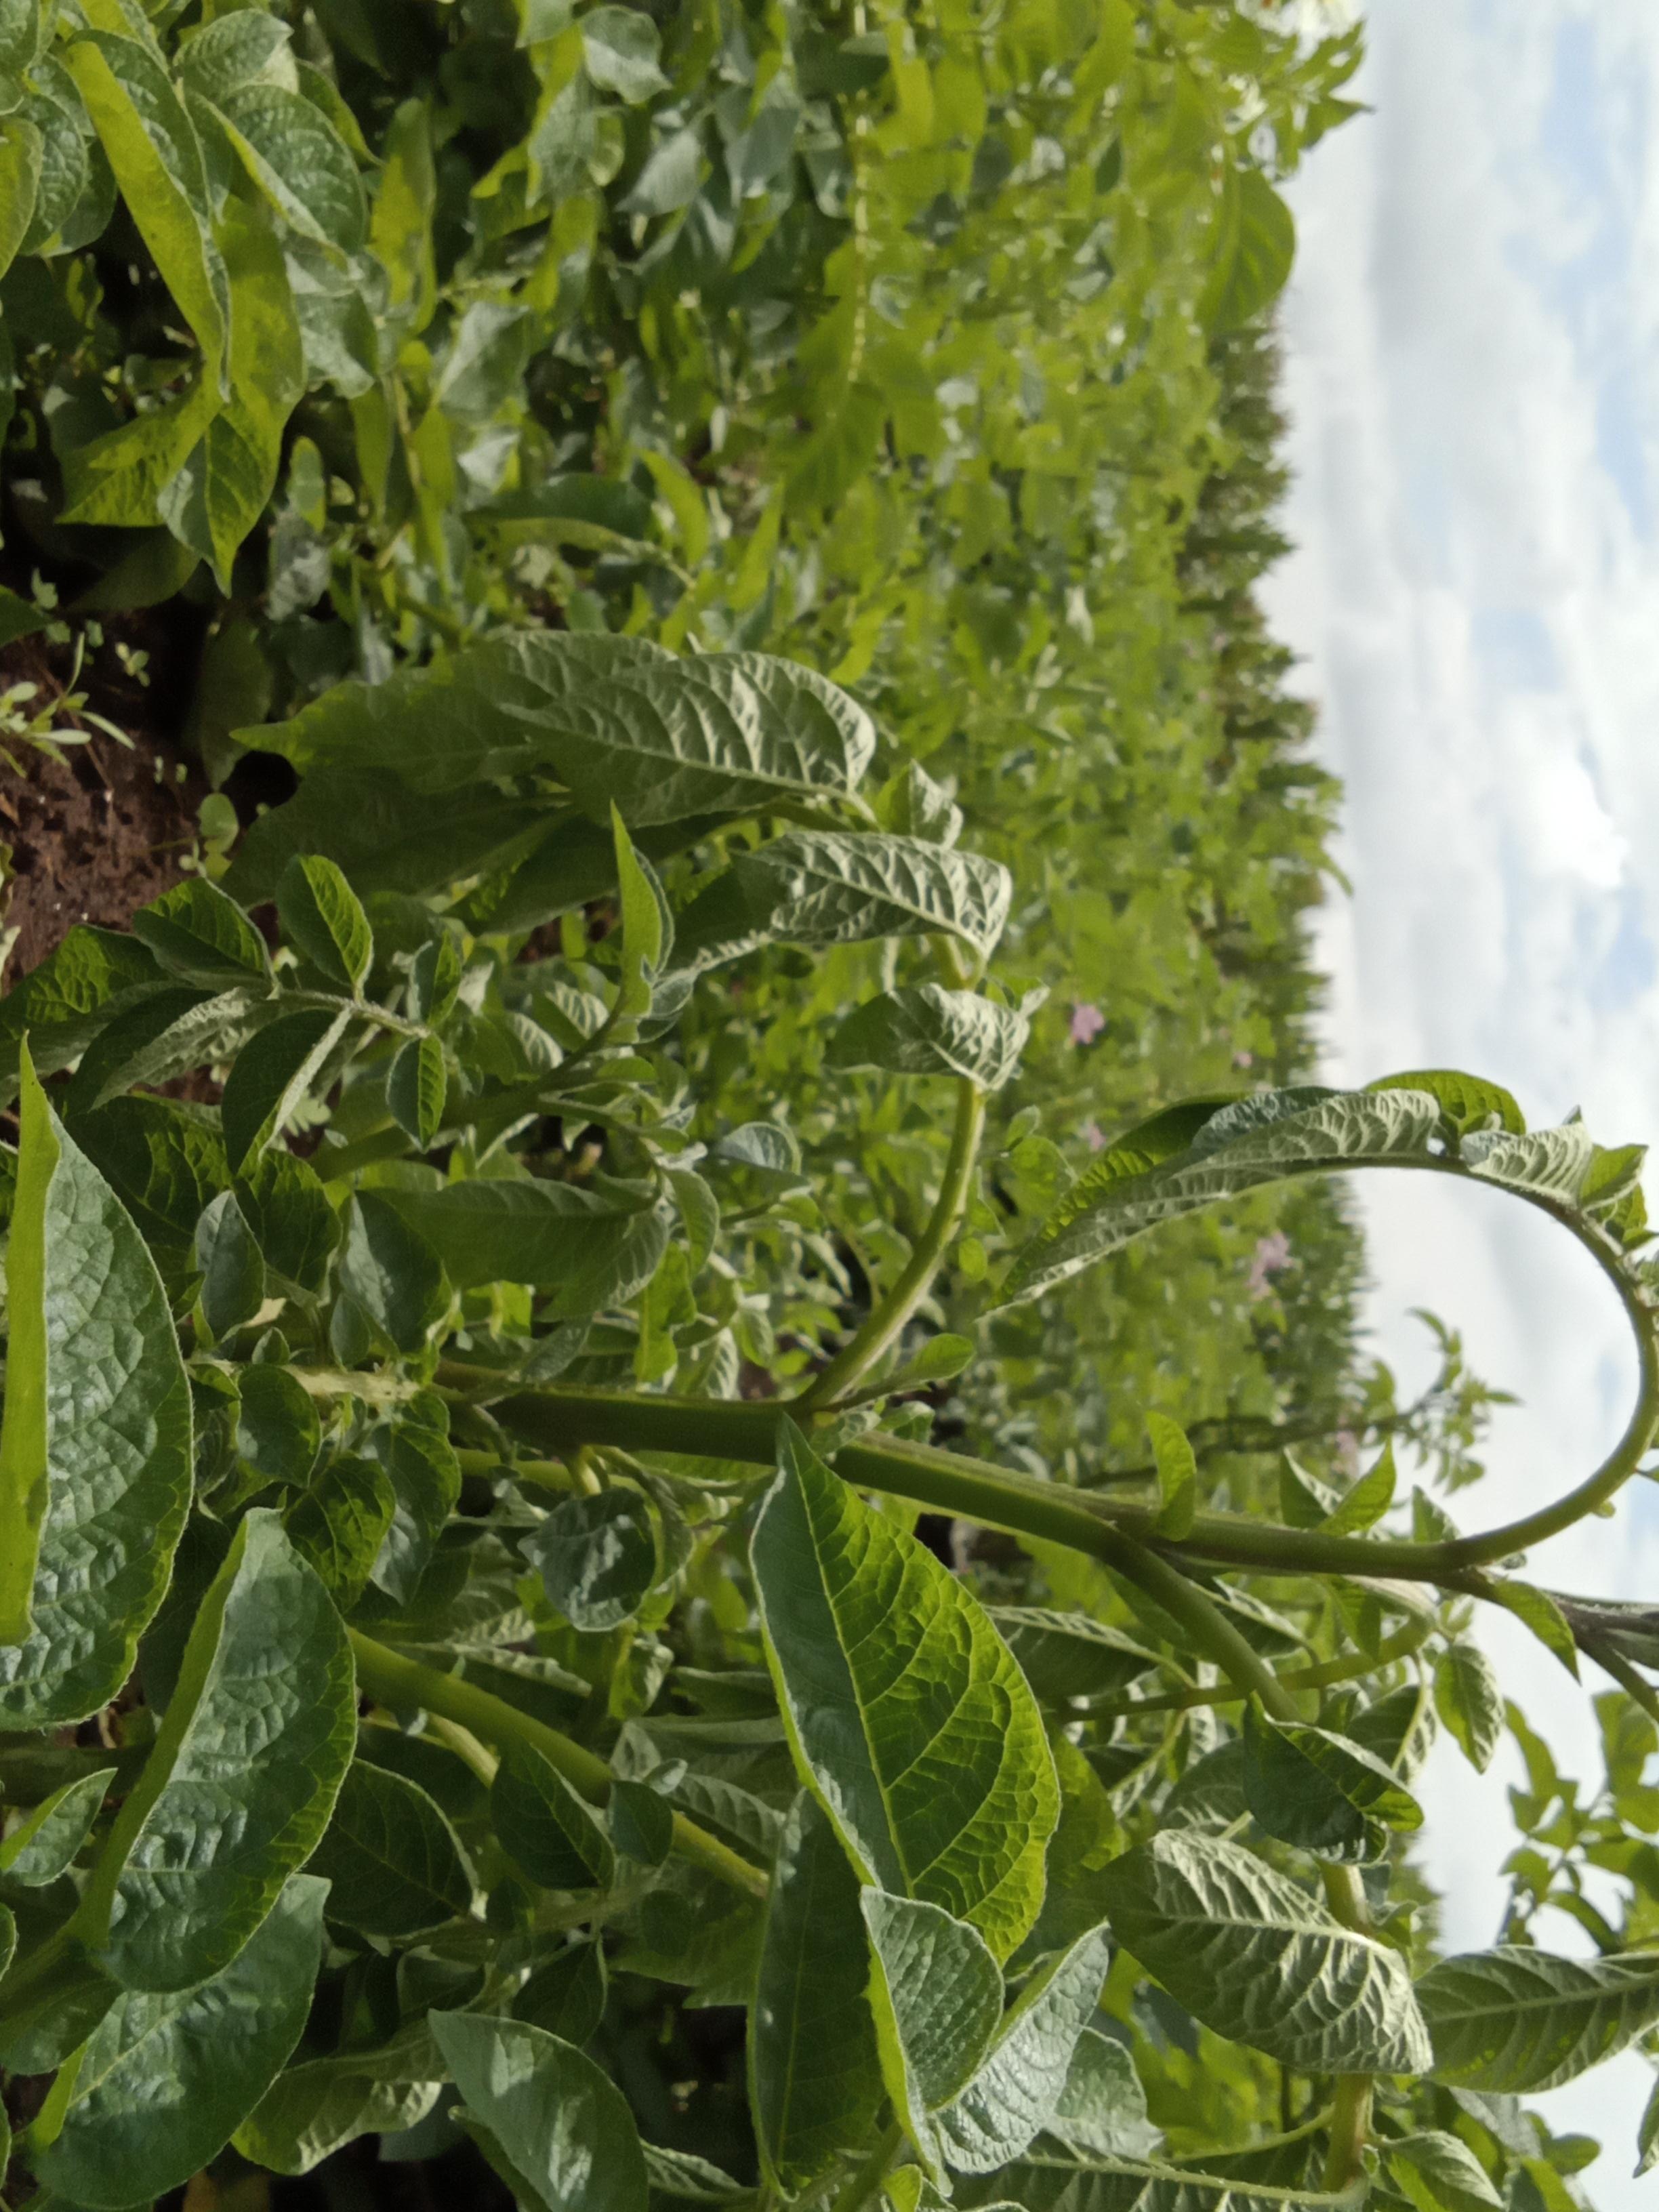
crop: potato
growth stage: vegetative
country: Kenya
